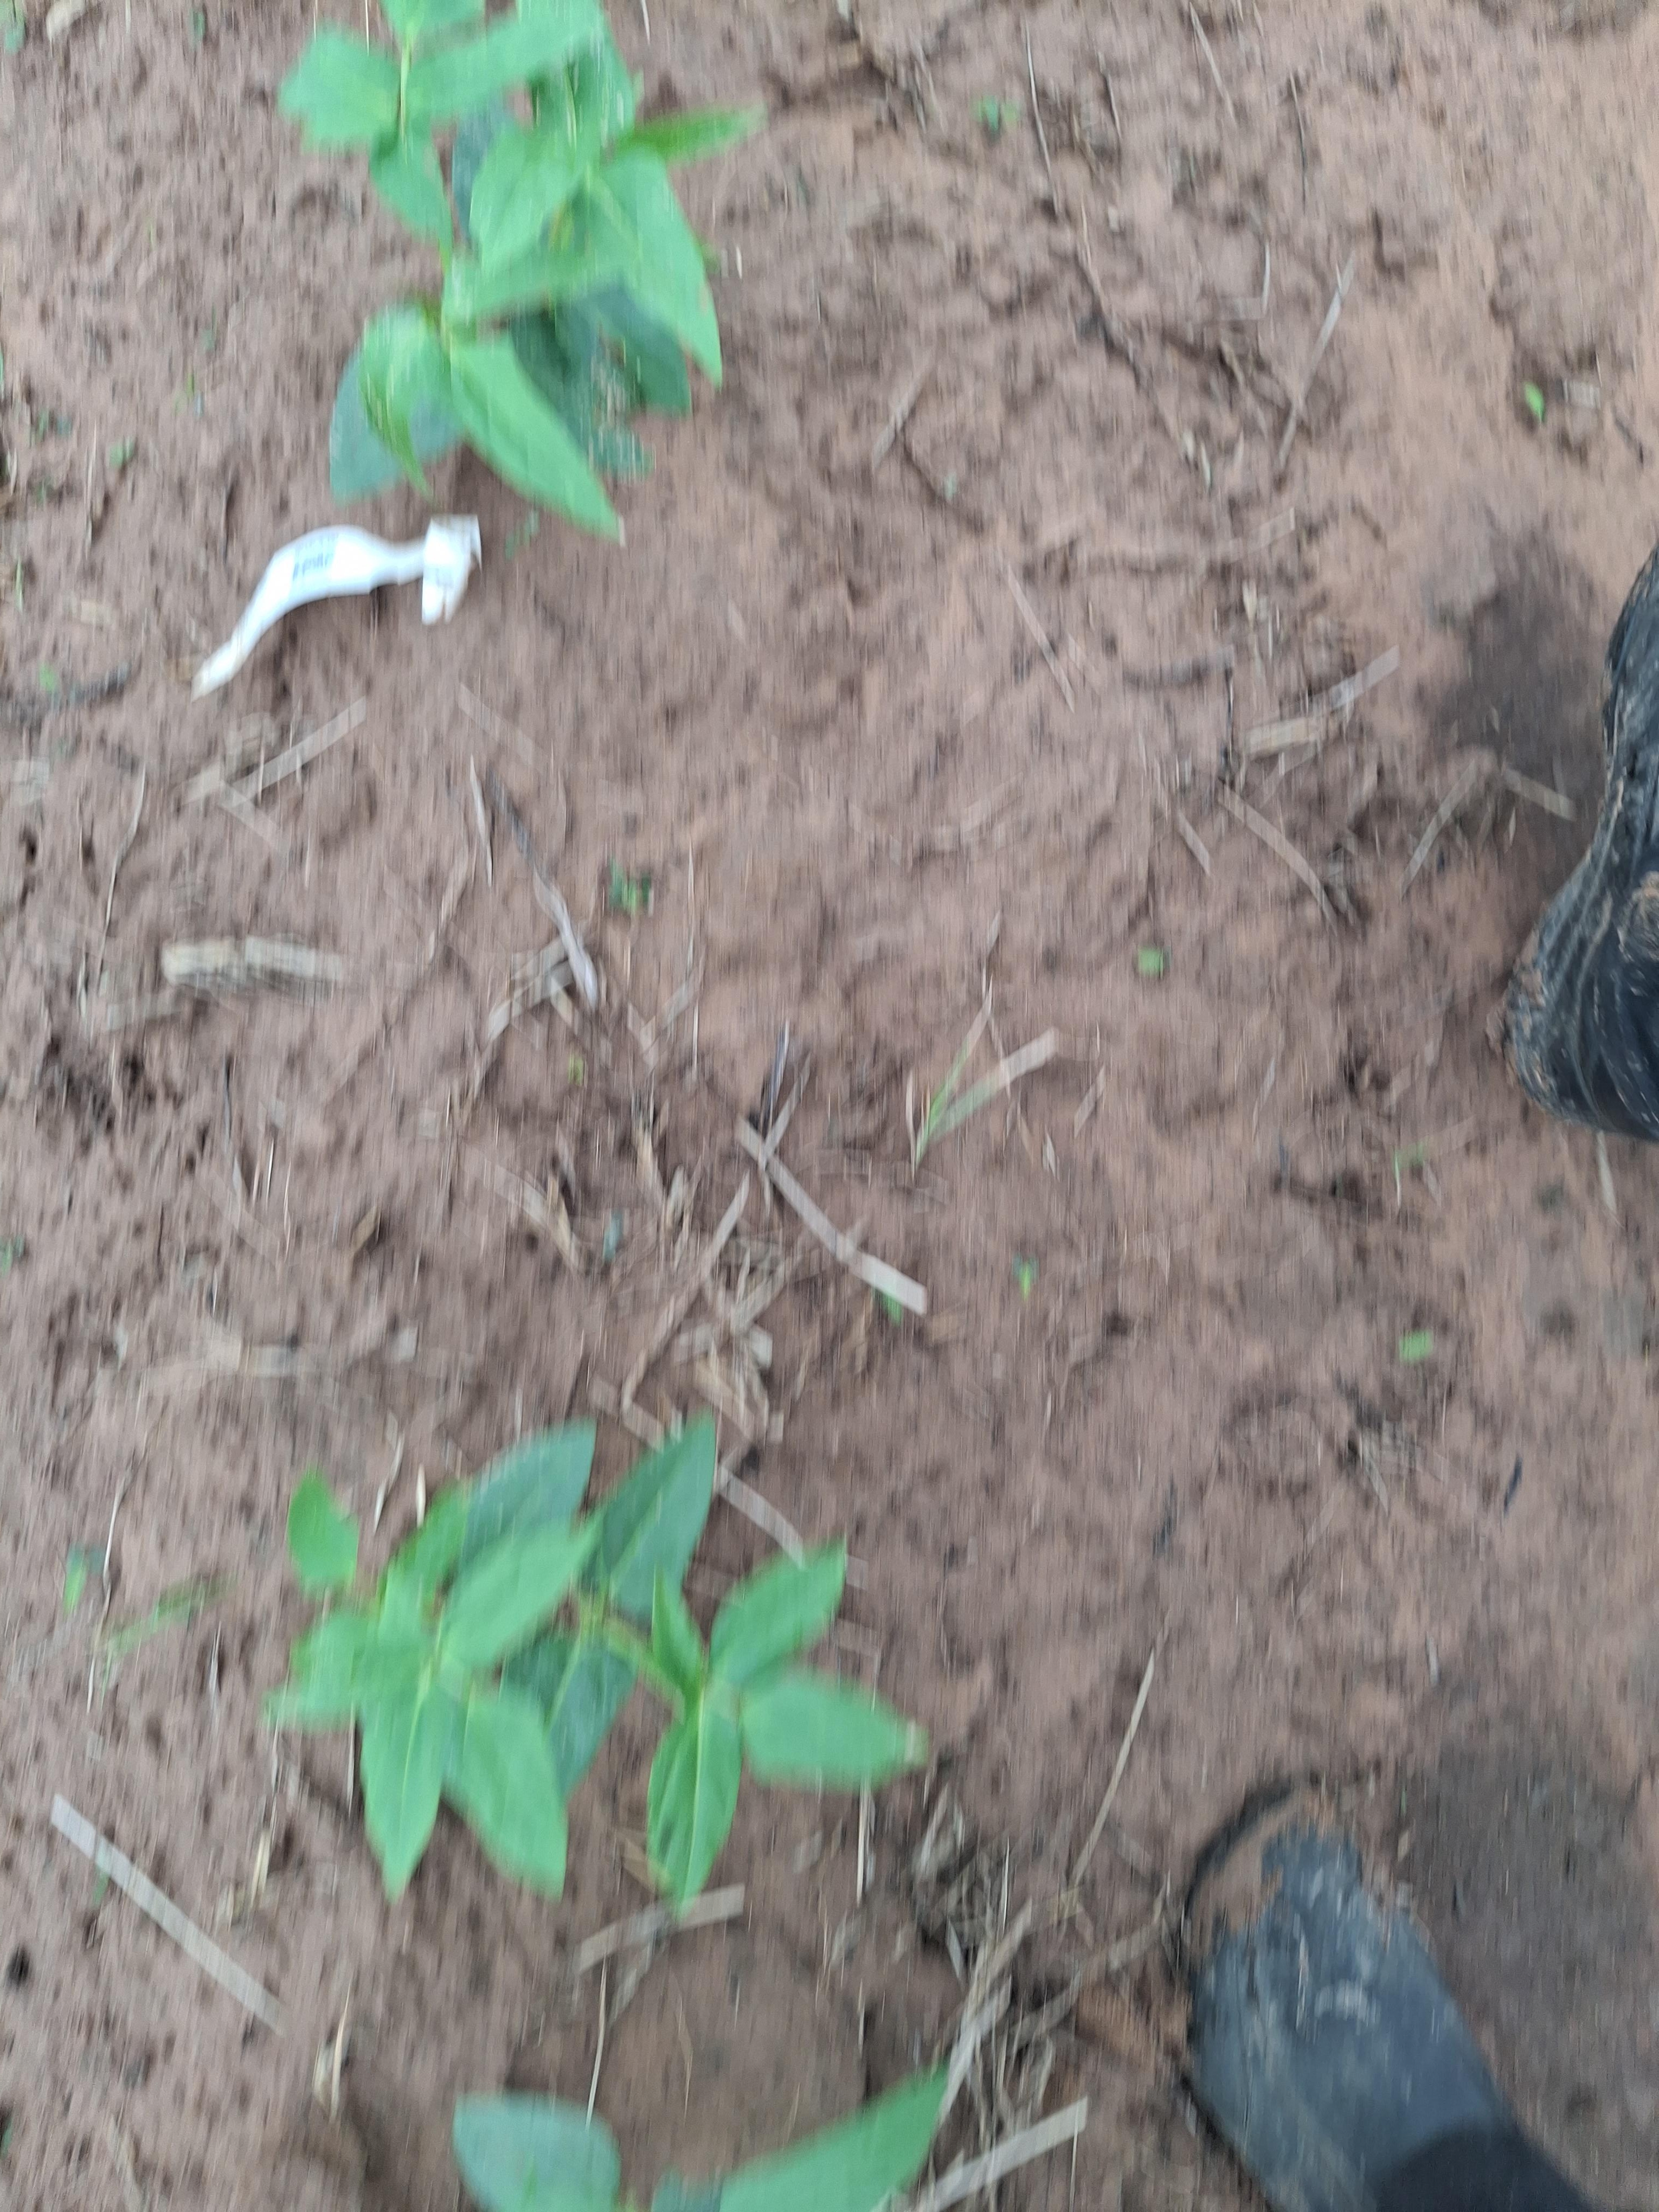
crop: cowpea
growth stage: emergence
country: Nigeria
